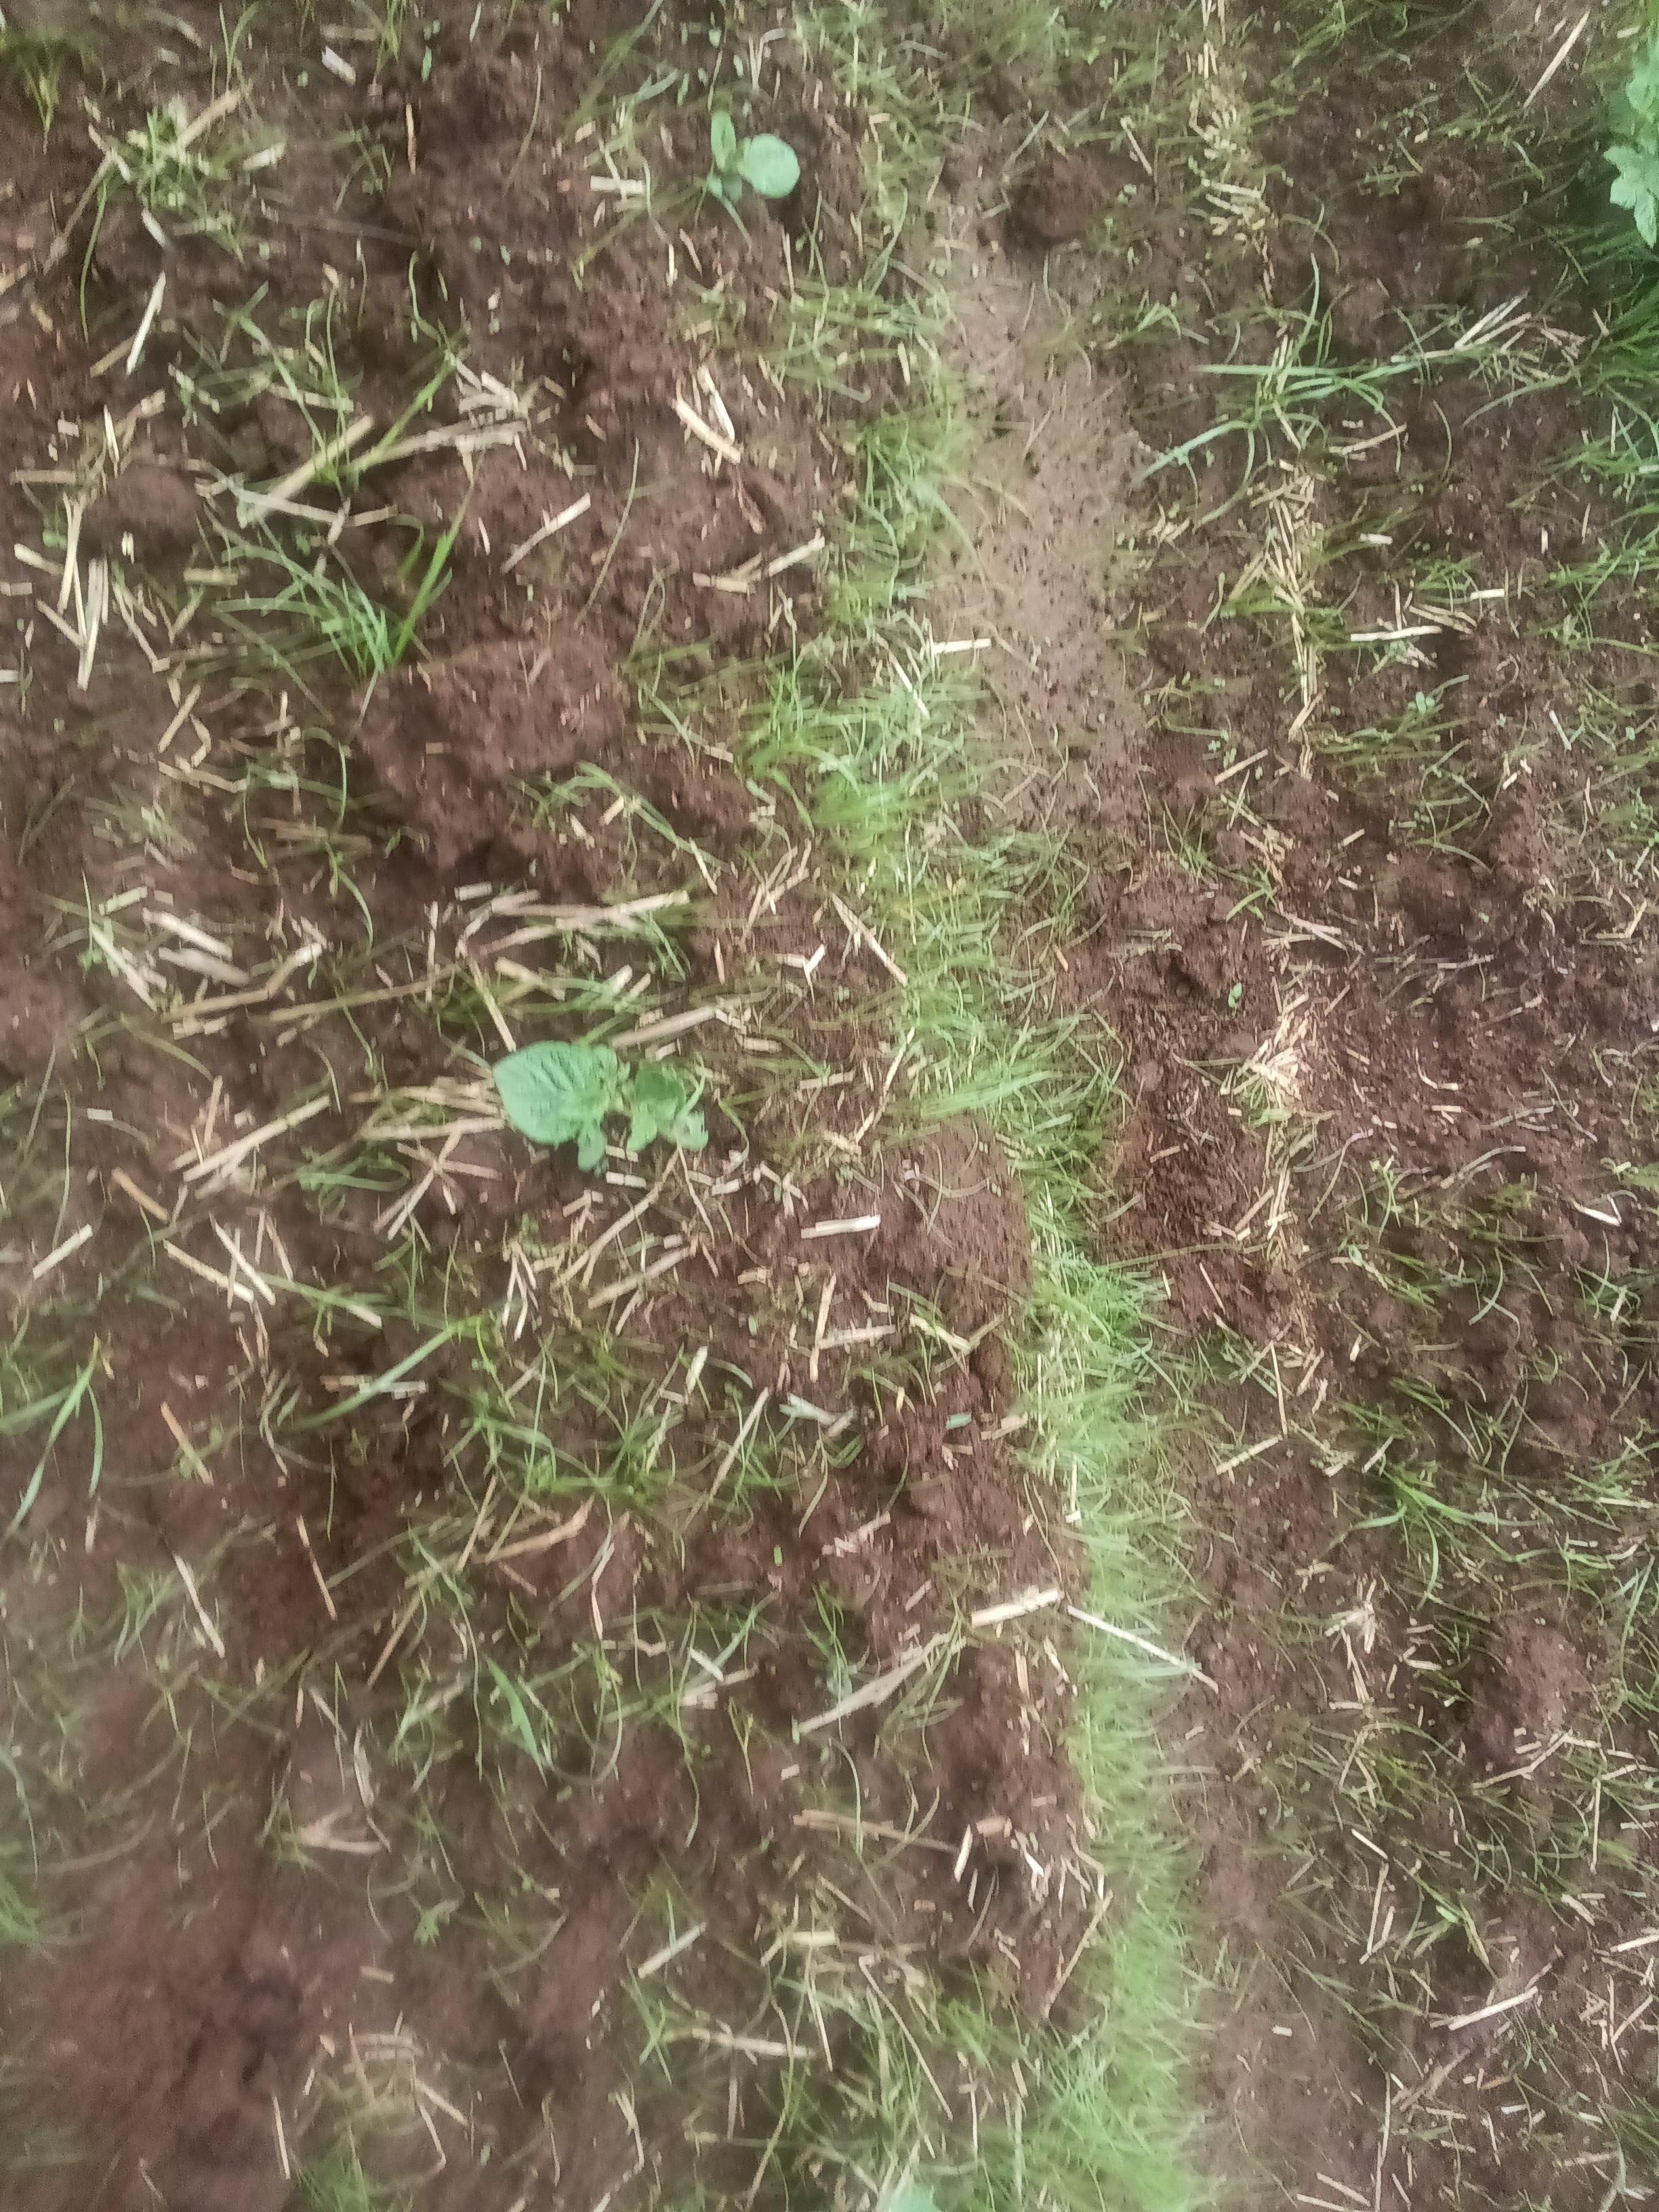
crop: potato
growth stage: vegetative
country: Kenya
